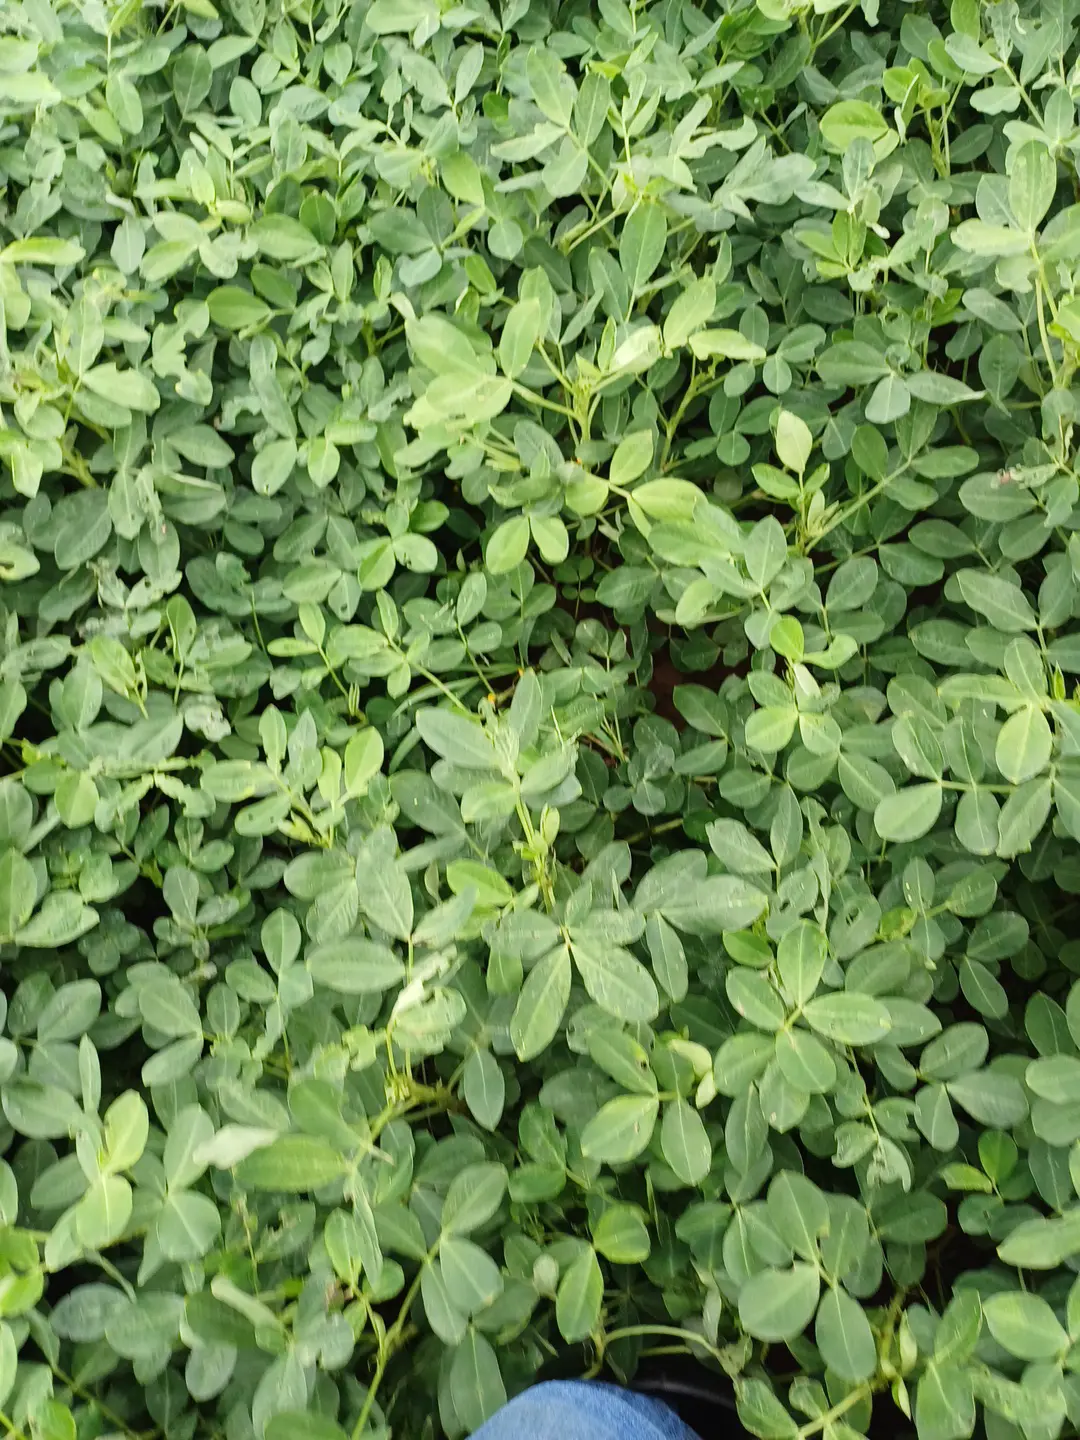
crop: groundnut
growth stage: pegging
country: Kenya
